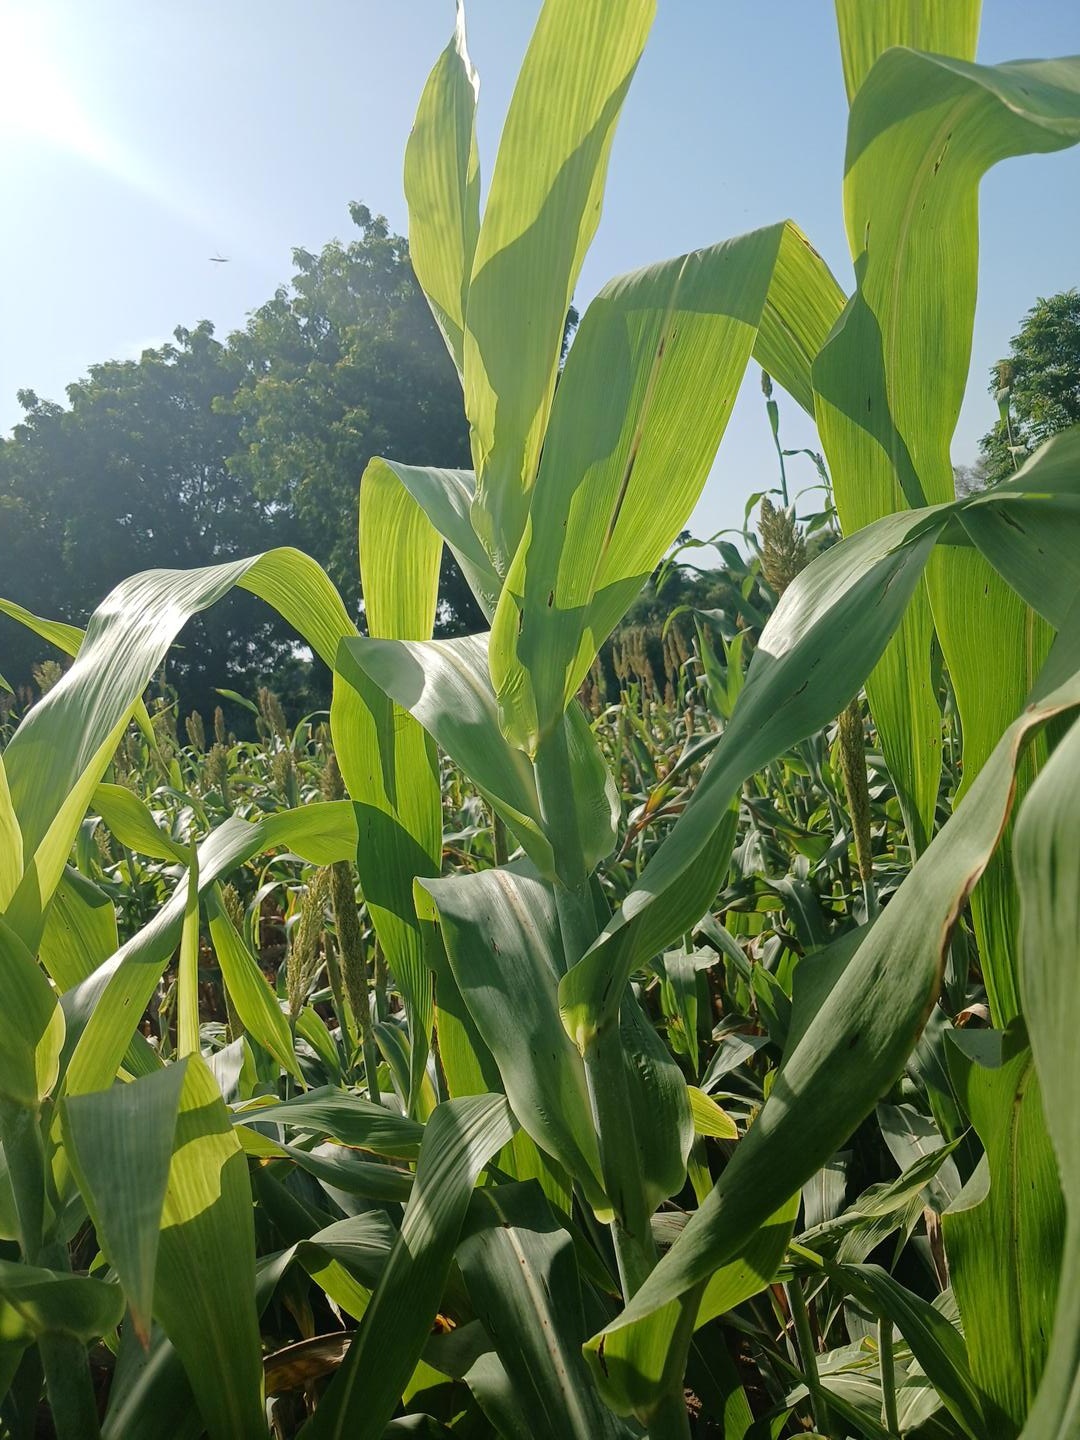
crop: sorghum
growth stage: vegetative
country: Senegal
